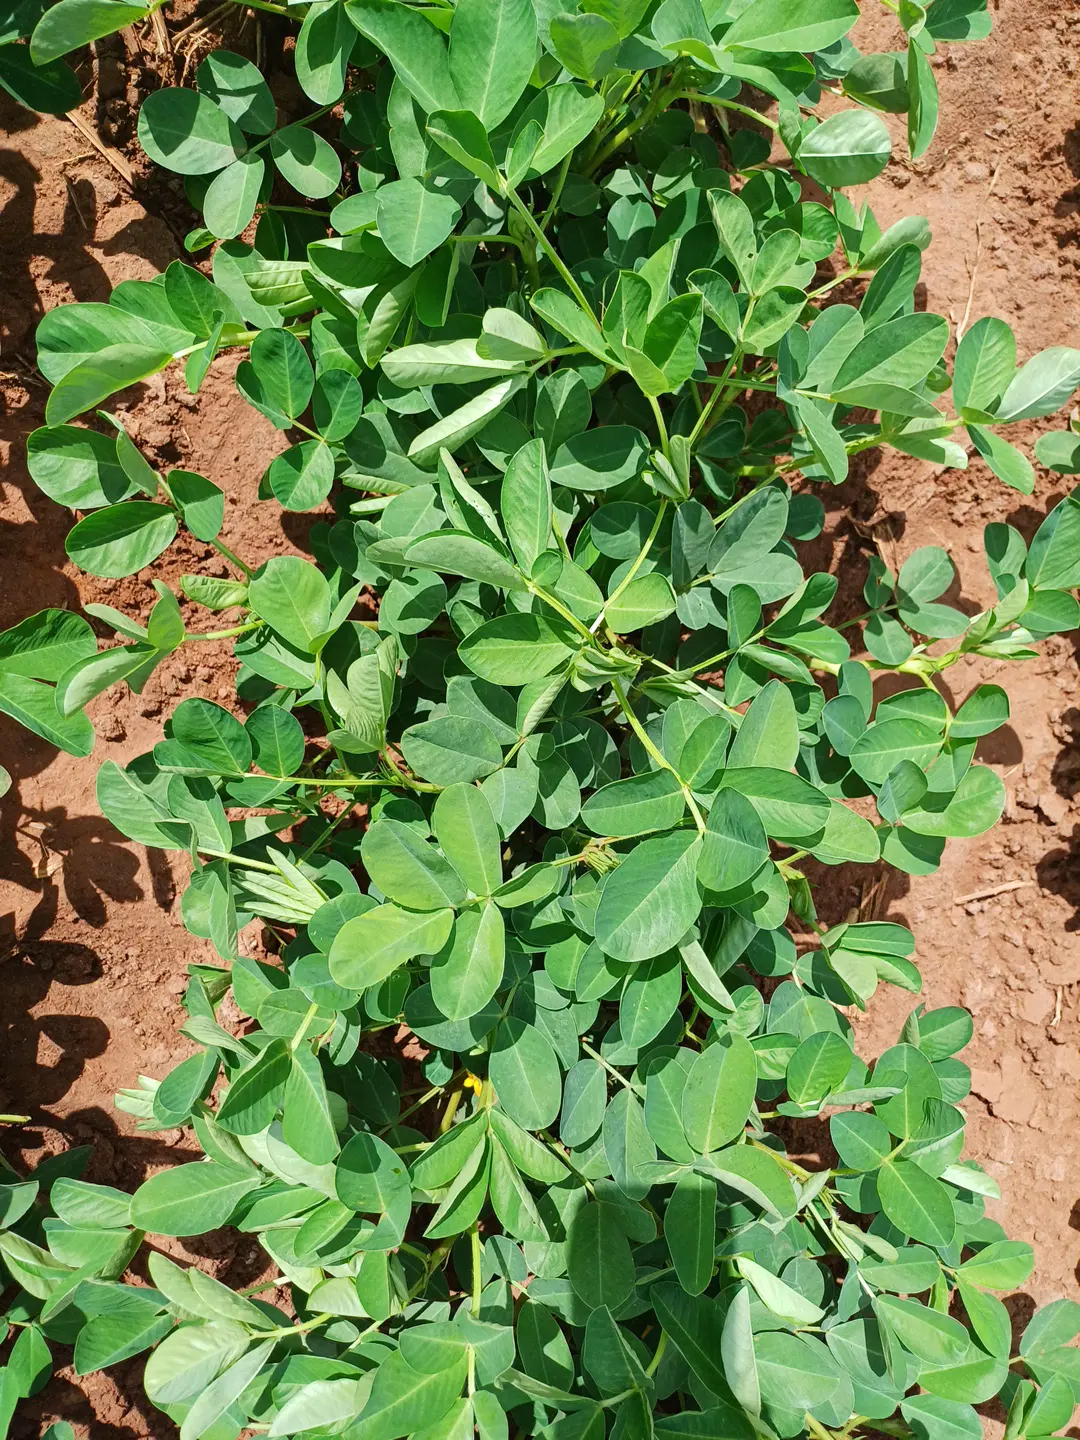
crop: groundnut
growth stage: flowering
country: Kenya
